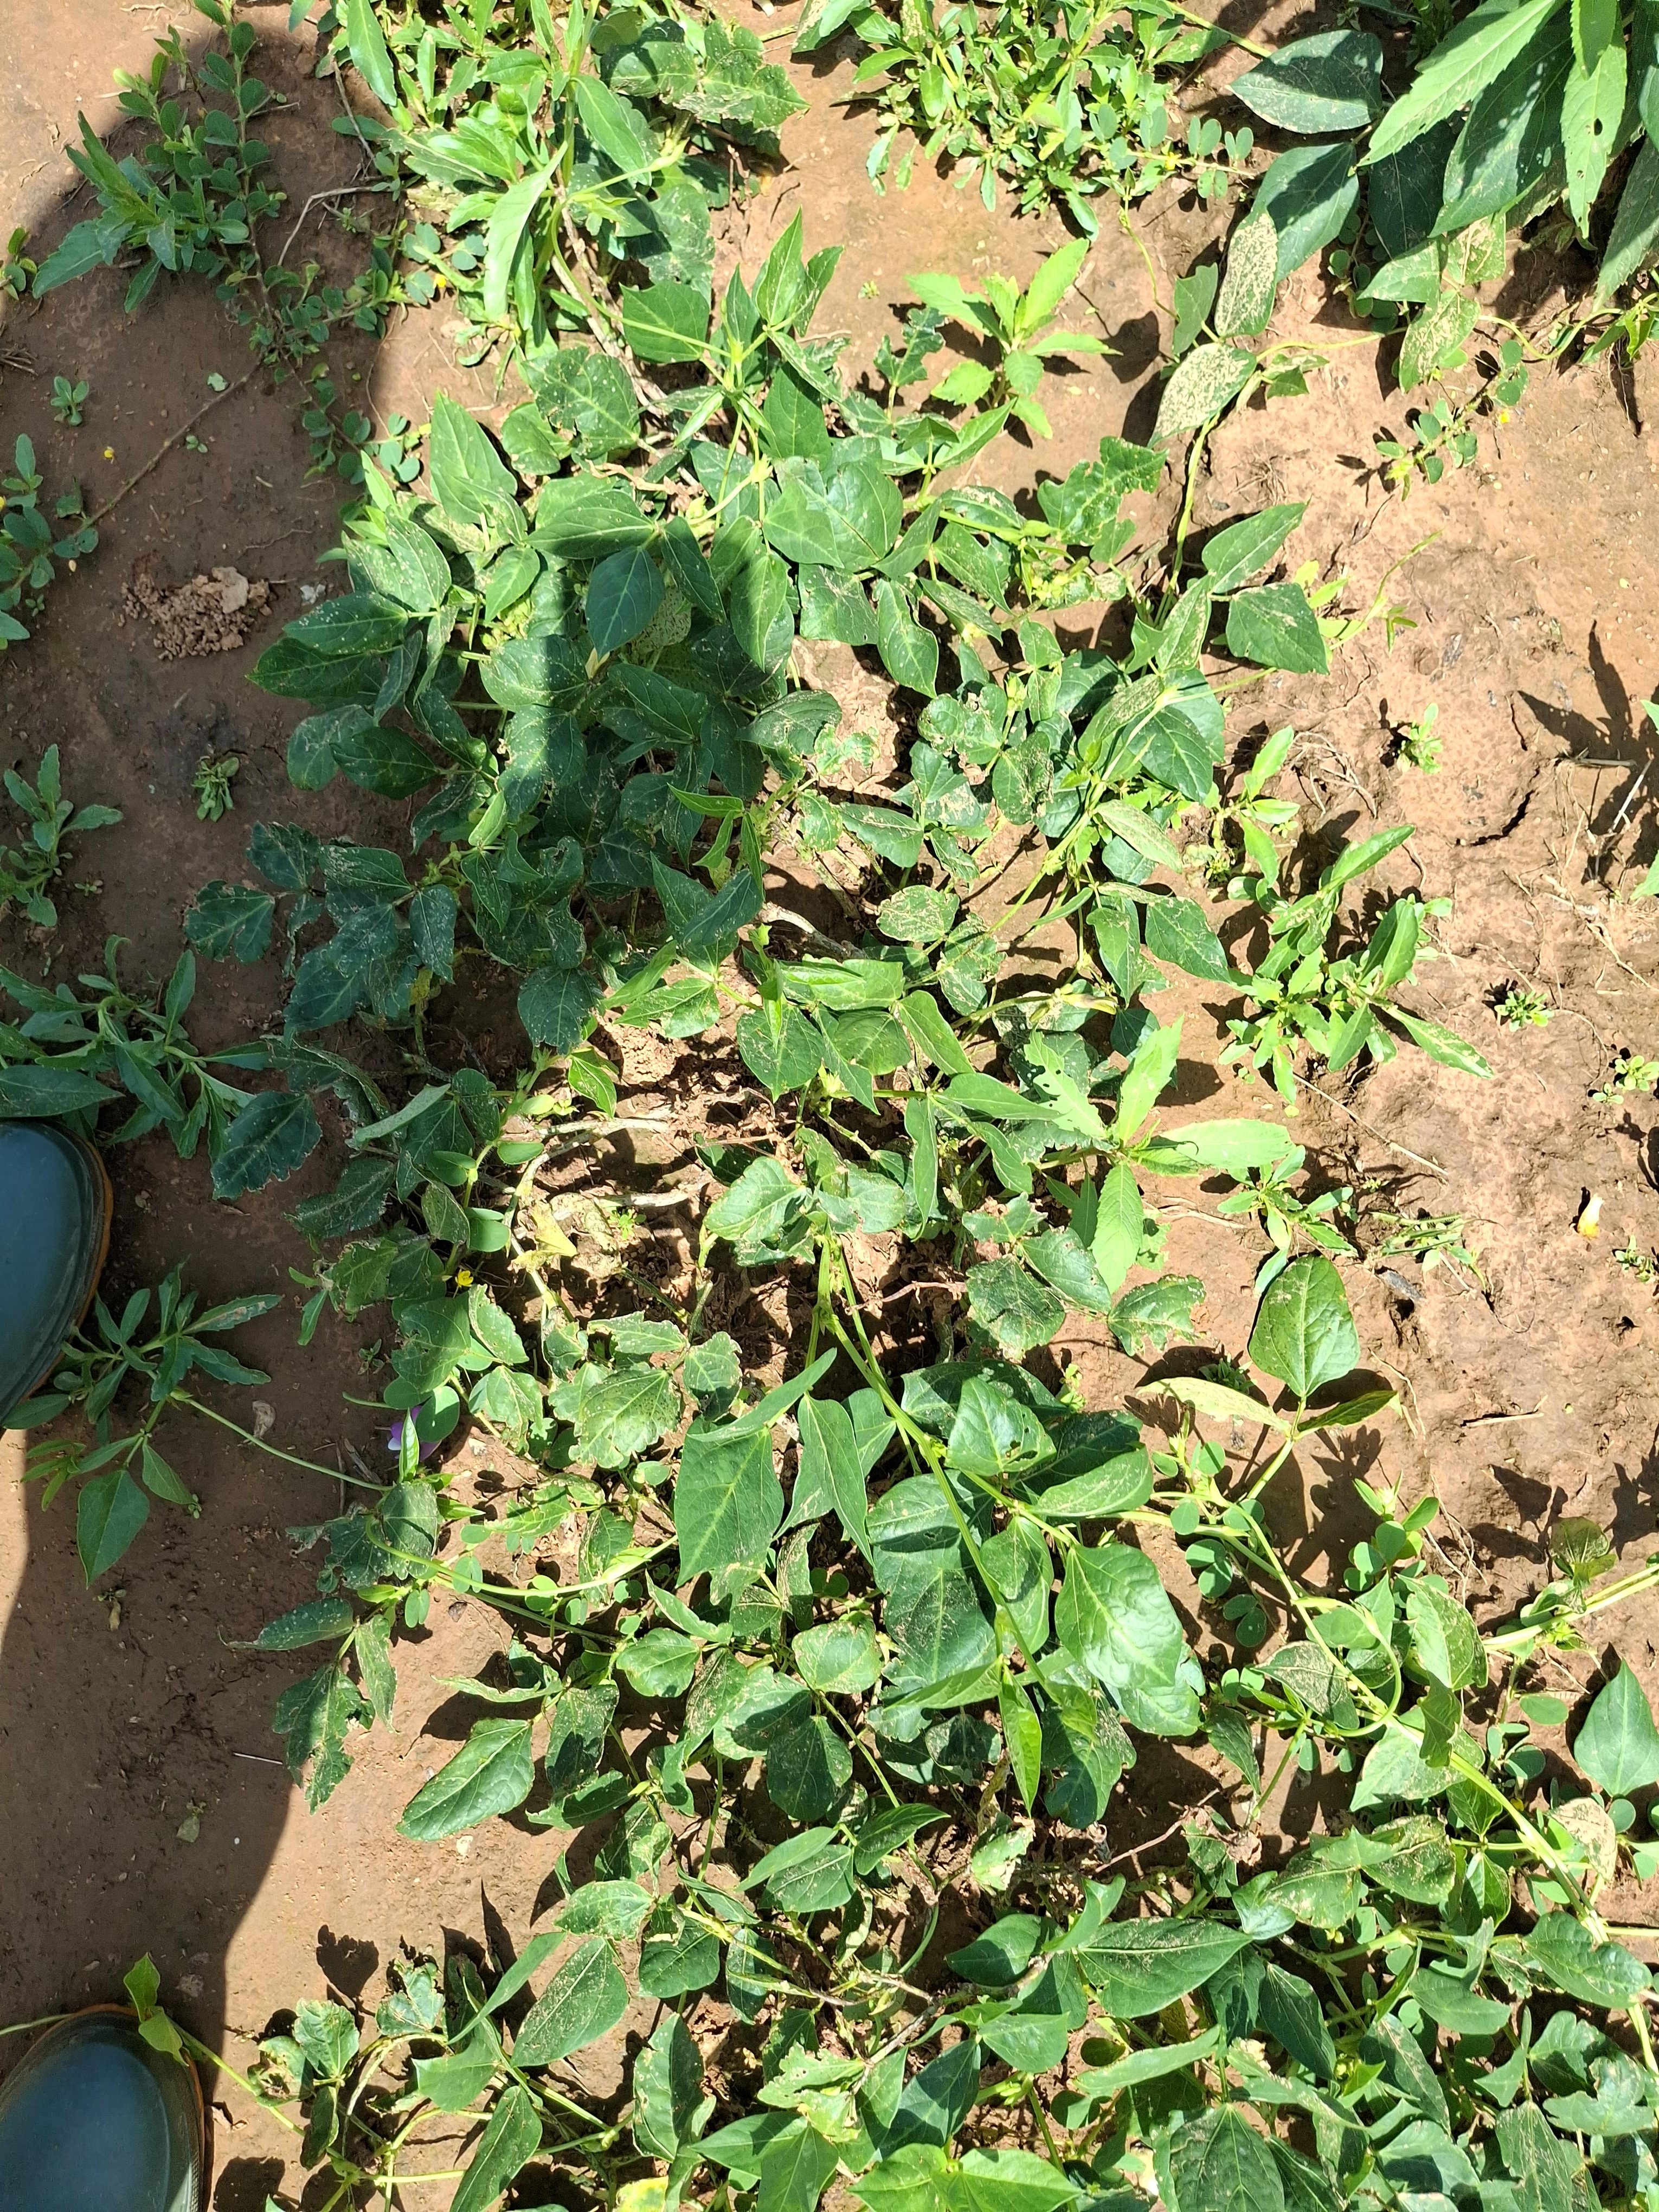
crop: cowpea
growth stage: development pod
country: Nigeria
